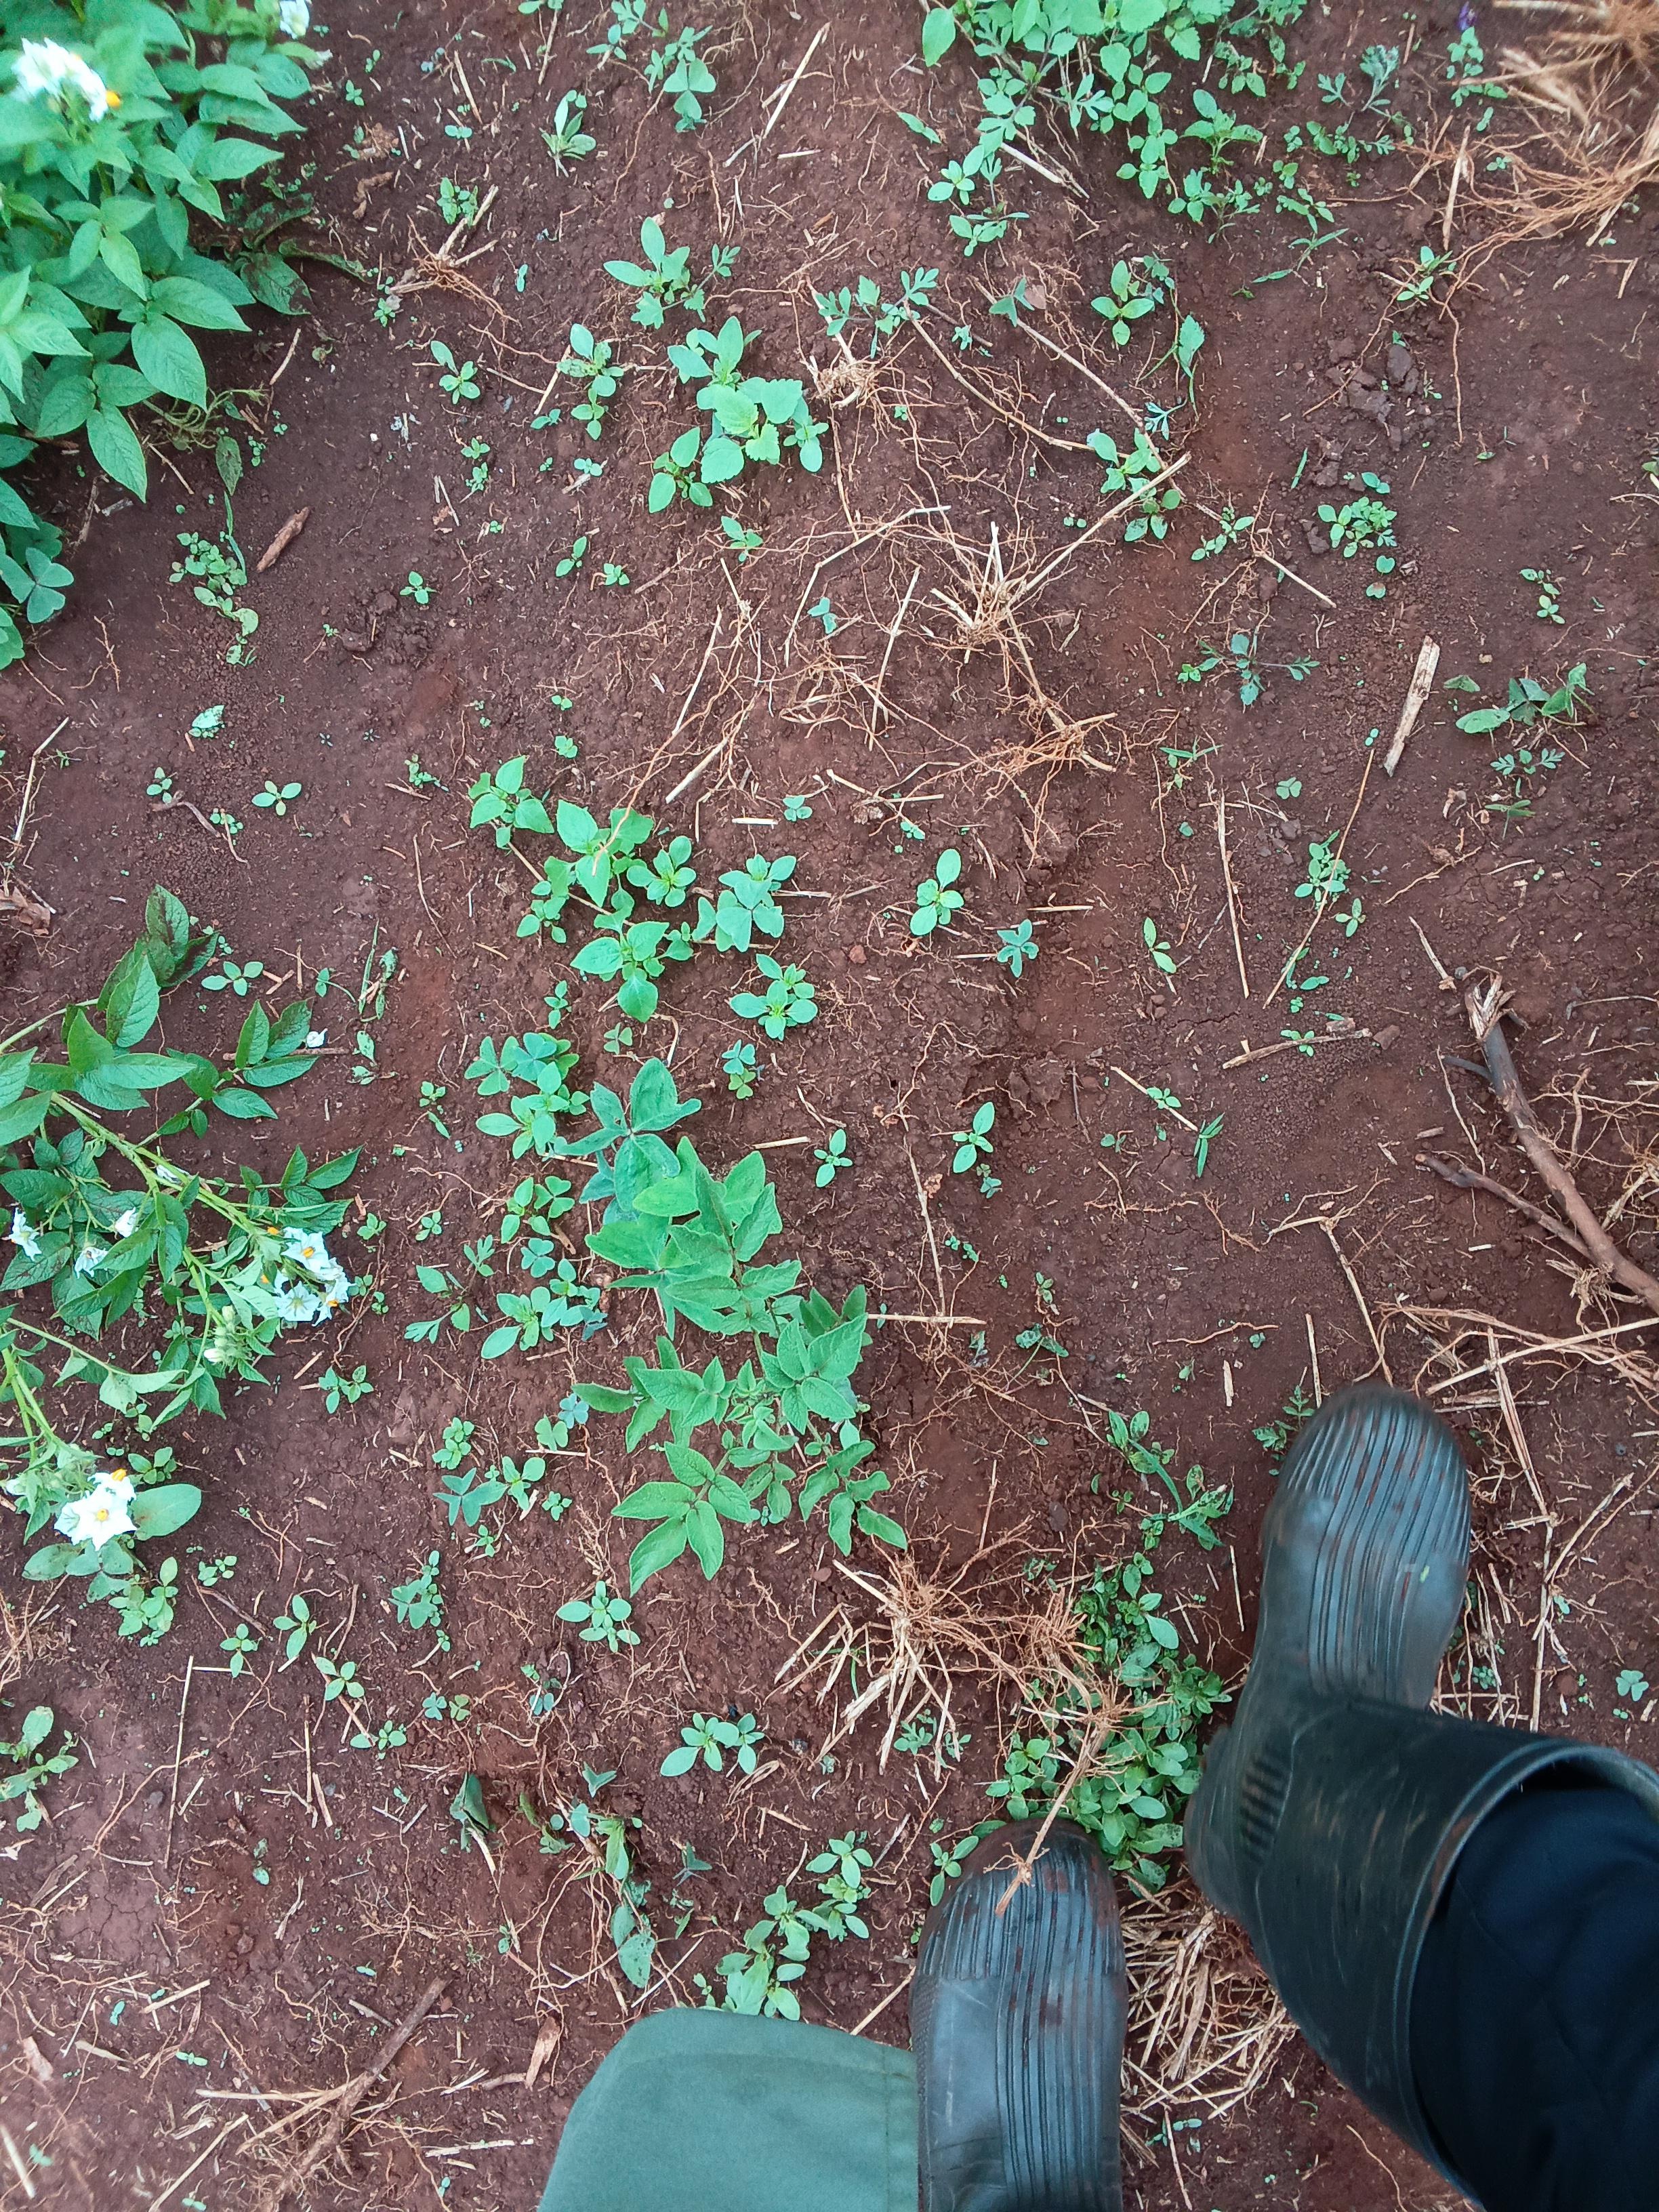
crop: potato
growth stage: flowering
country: Kenya
